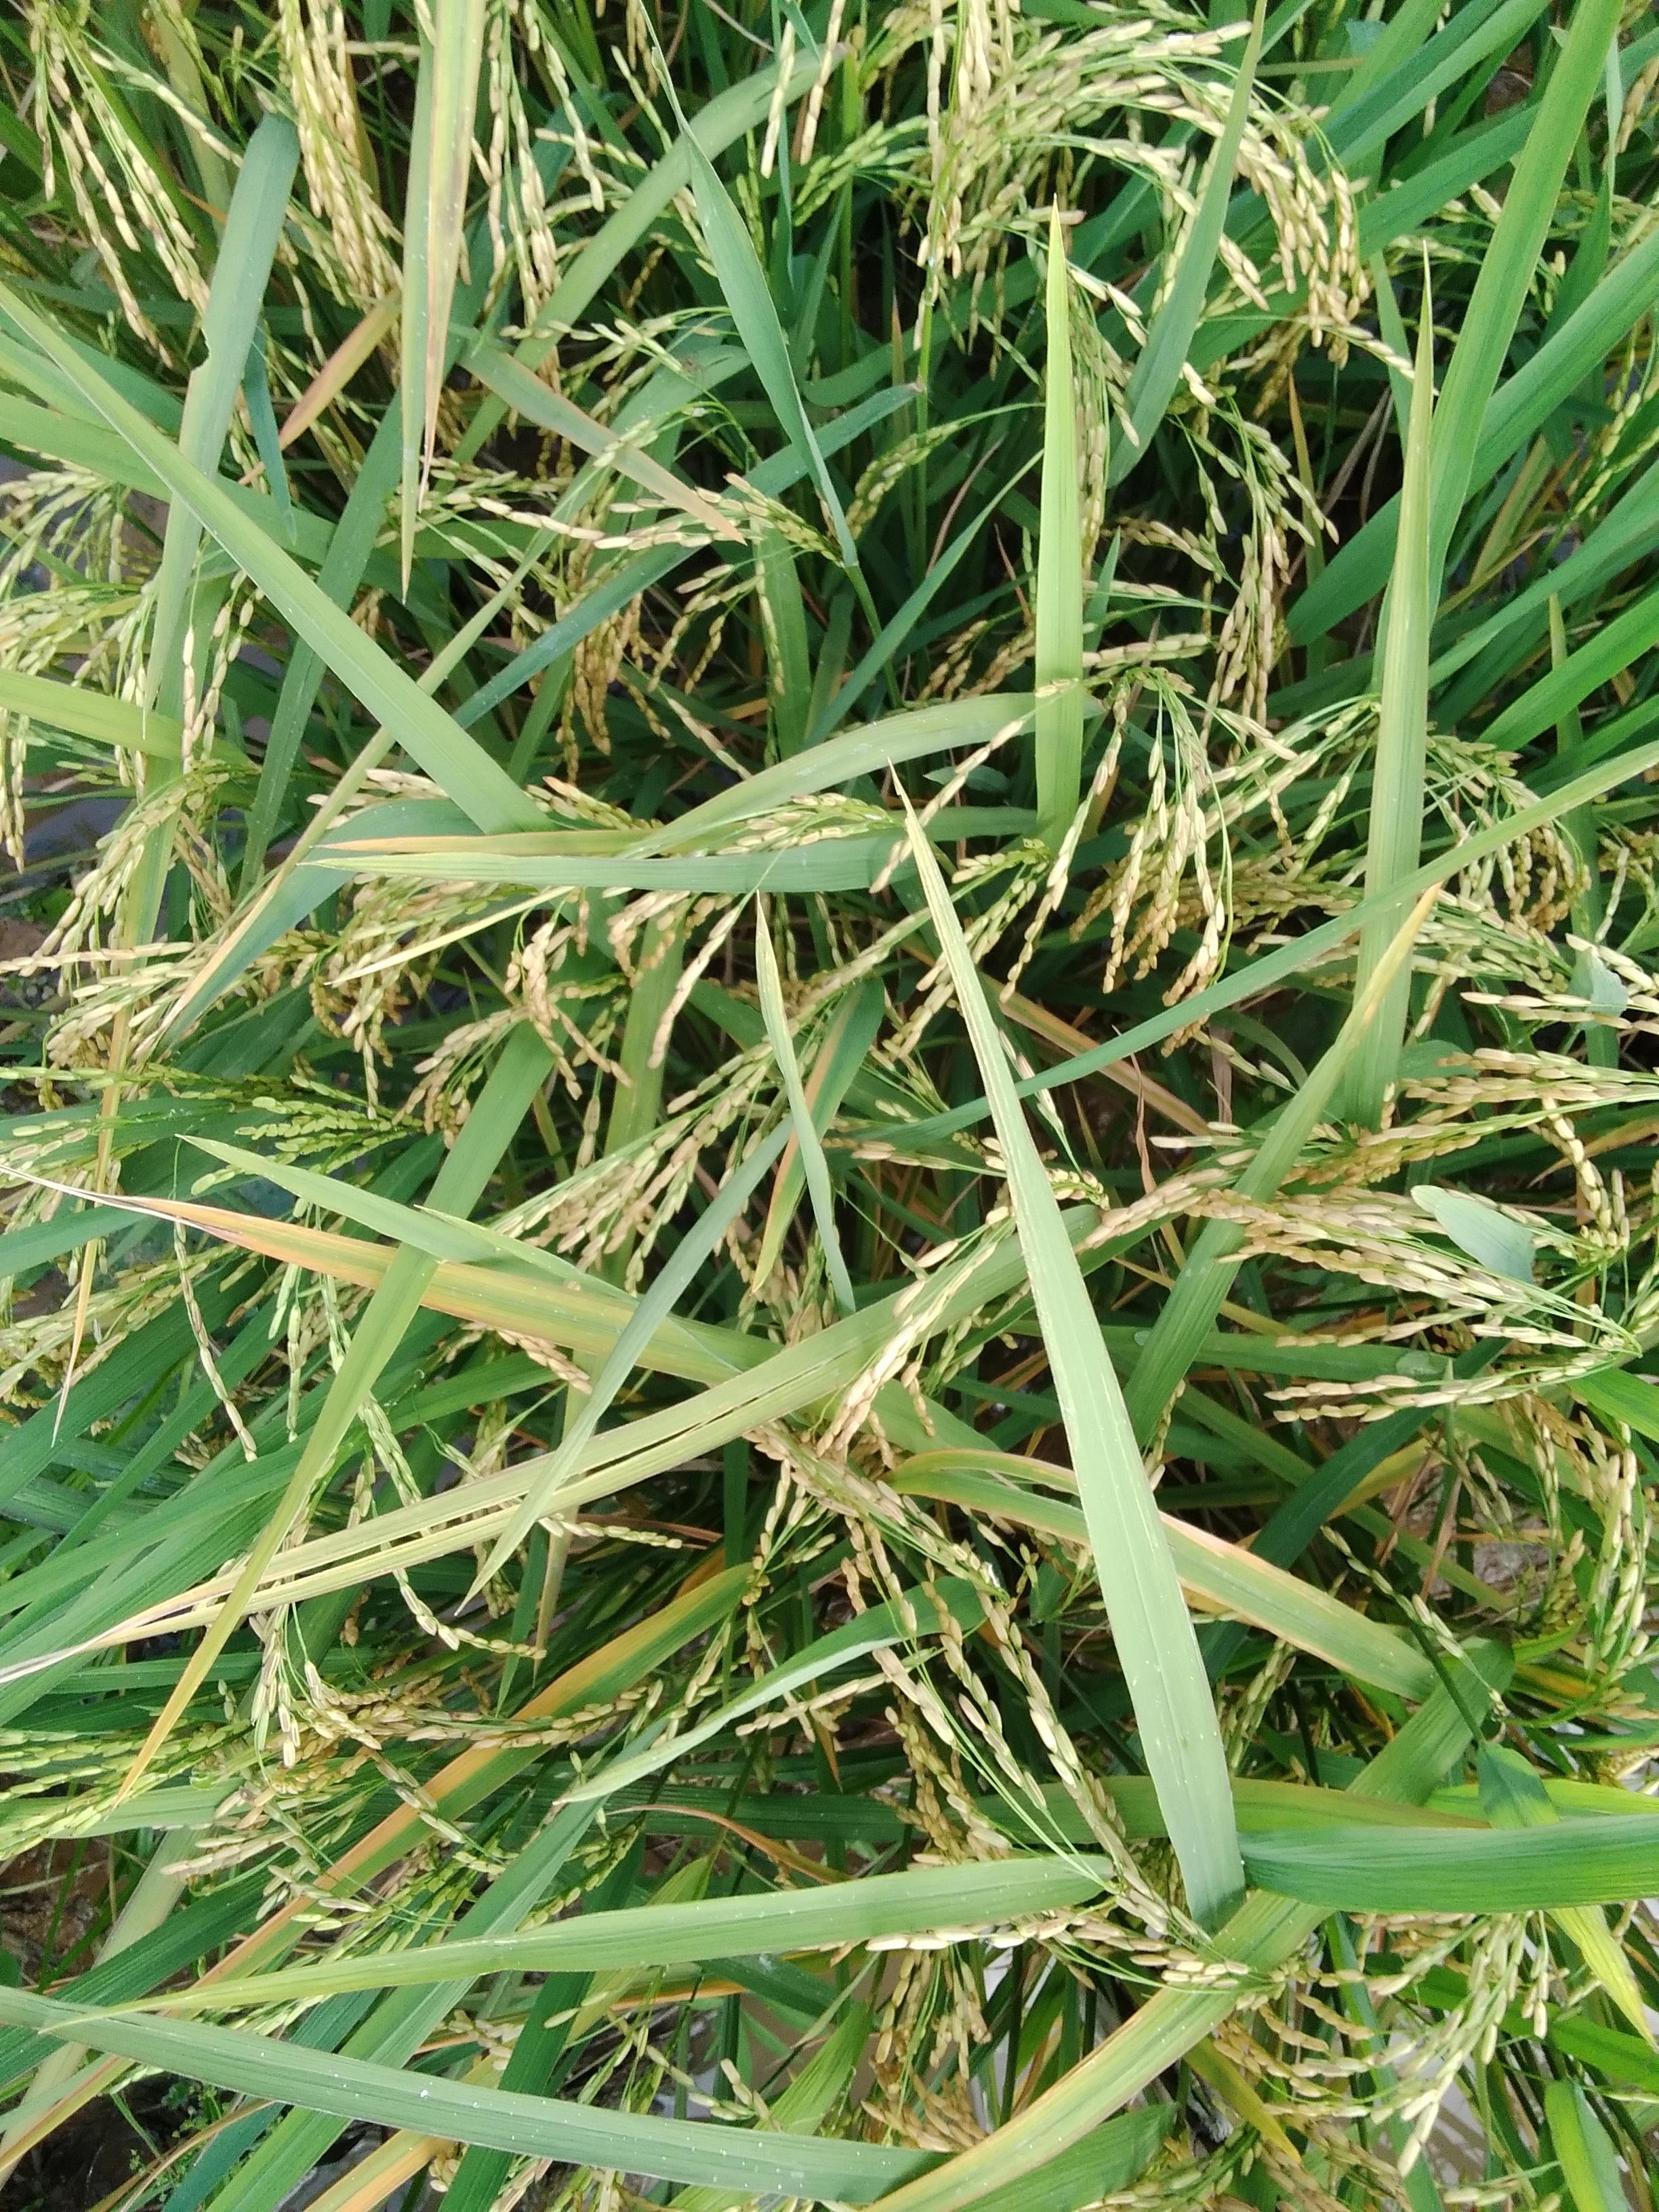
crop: rice
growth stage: ripening
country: Nigeria
